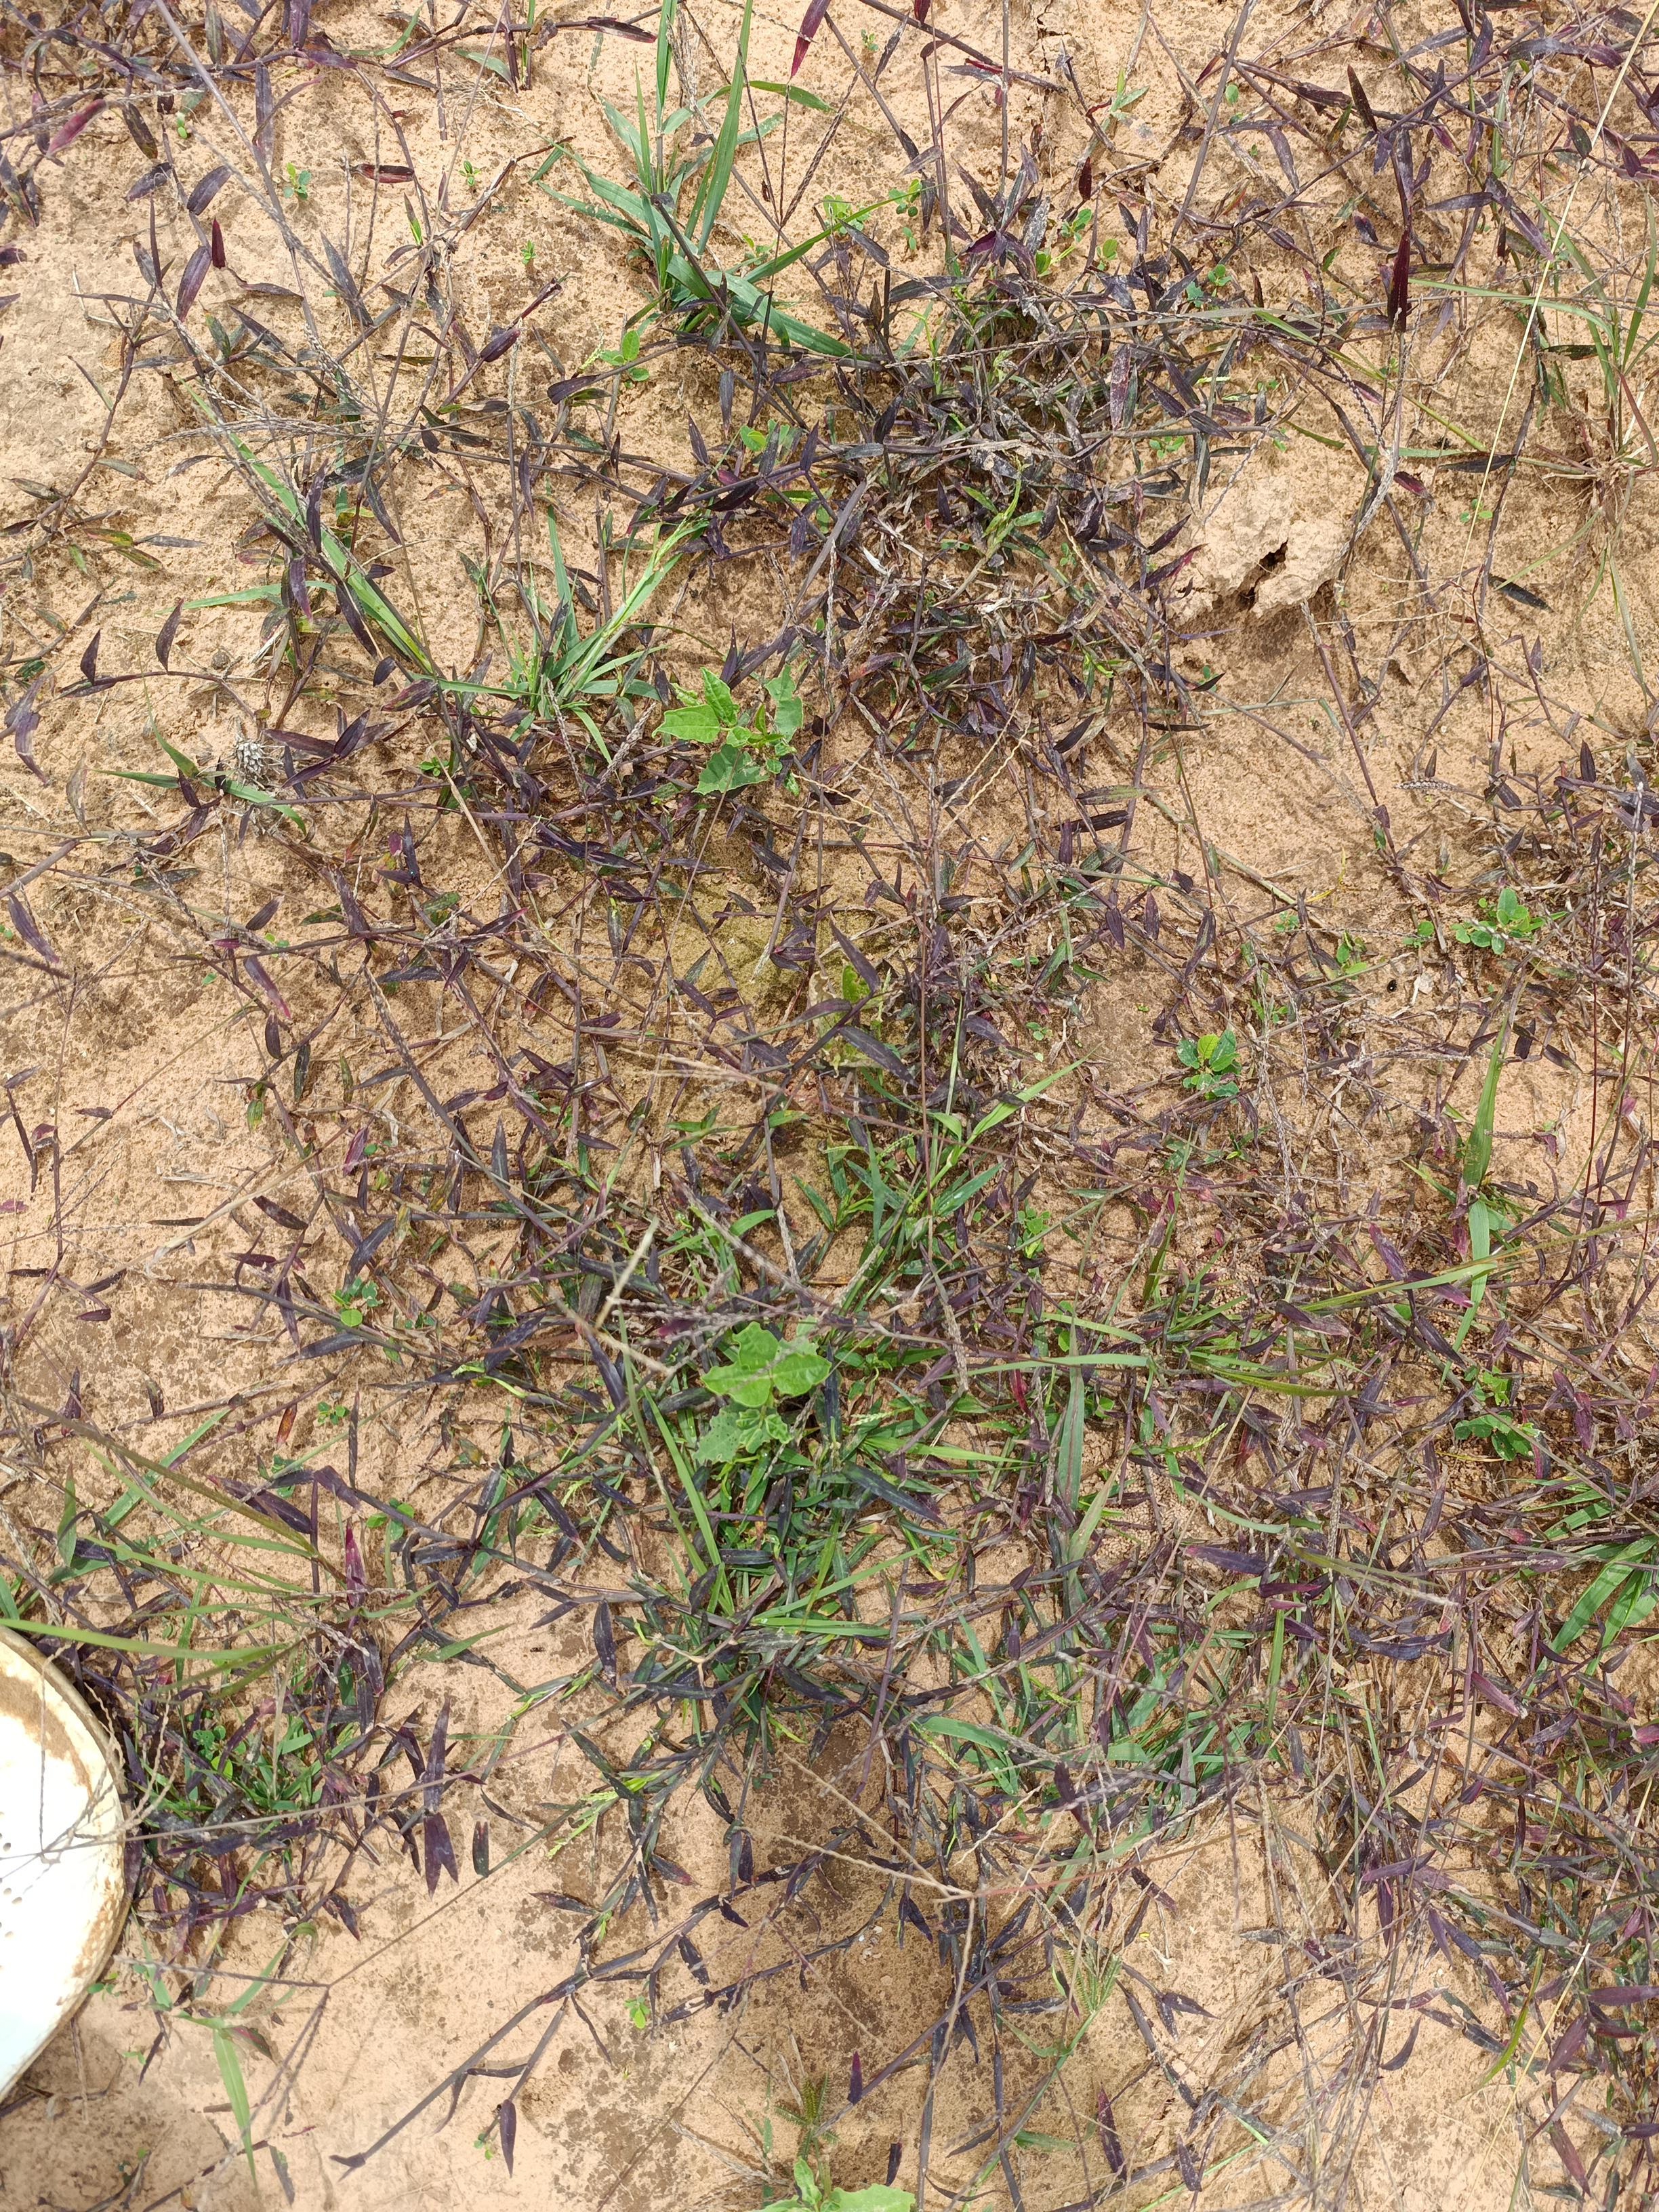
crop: cowpea
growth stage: emergence
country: Nigeria
